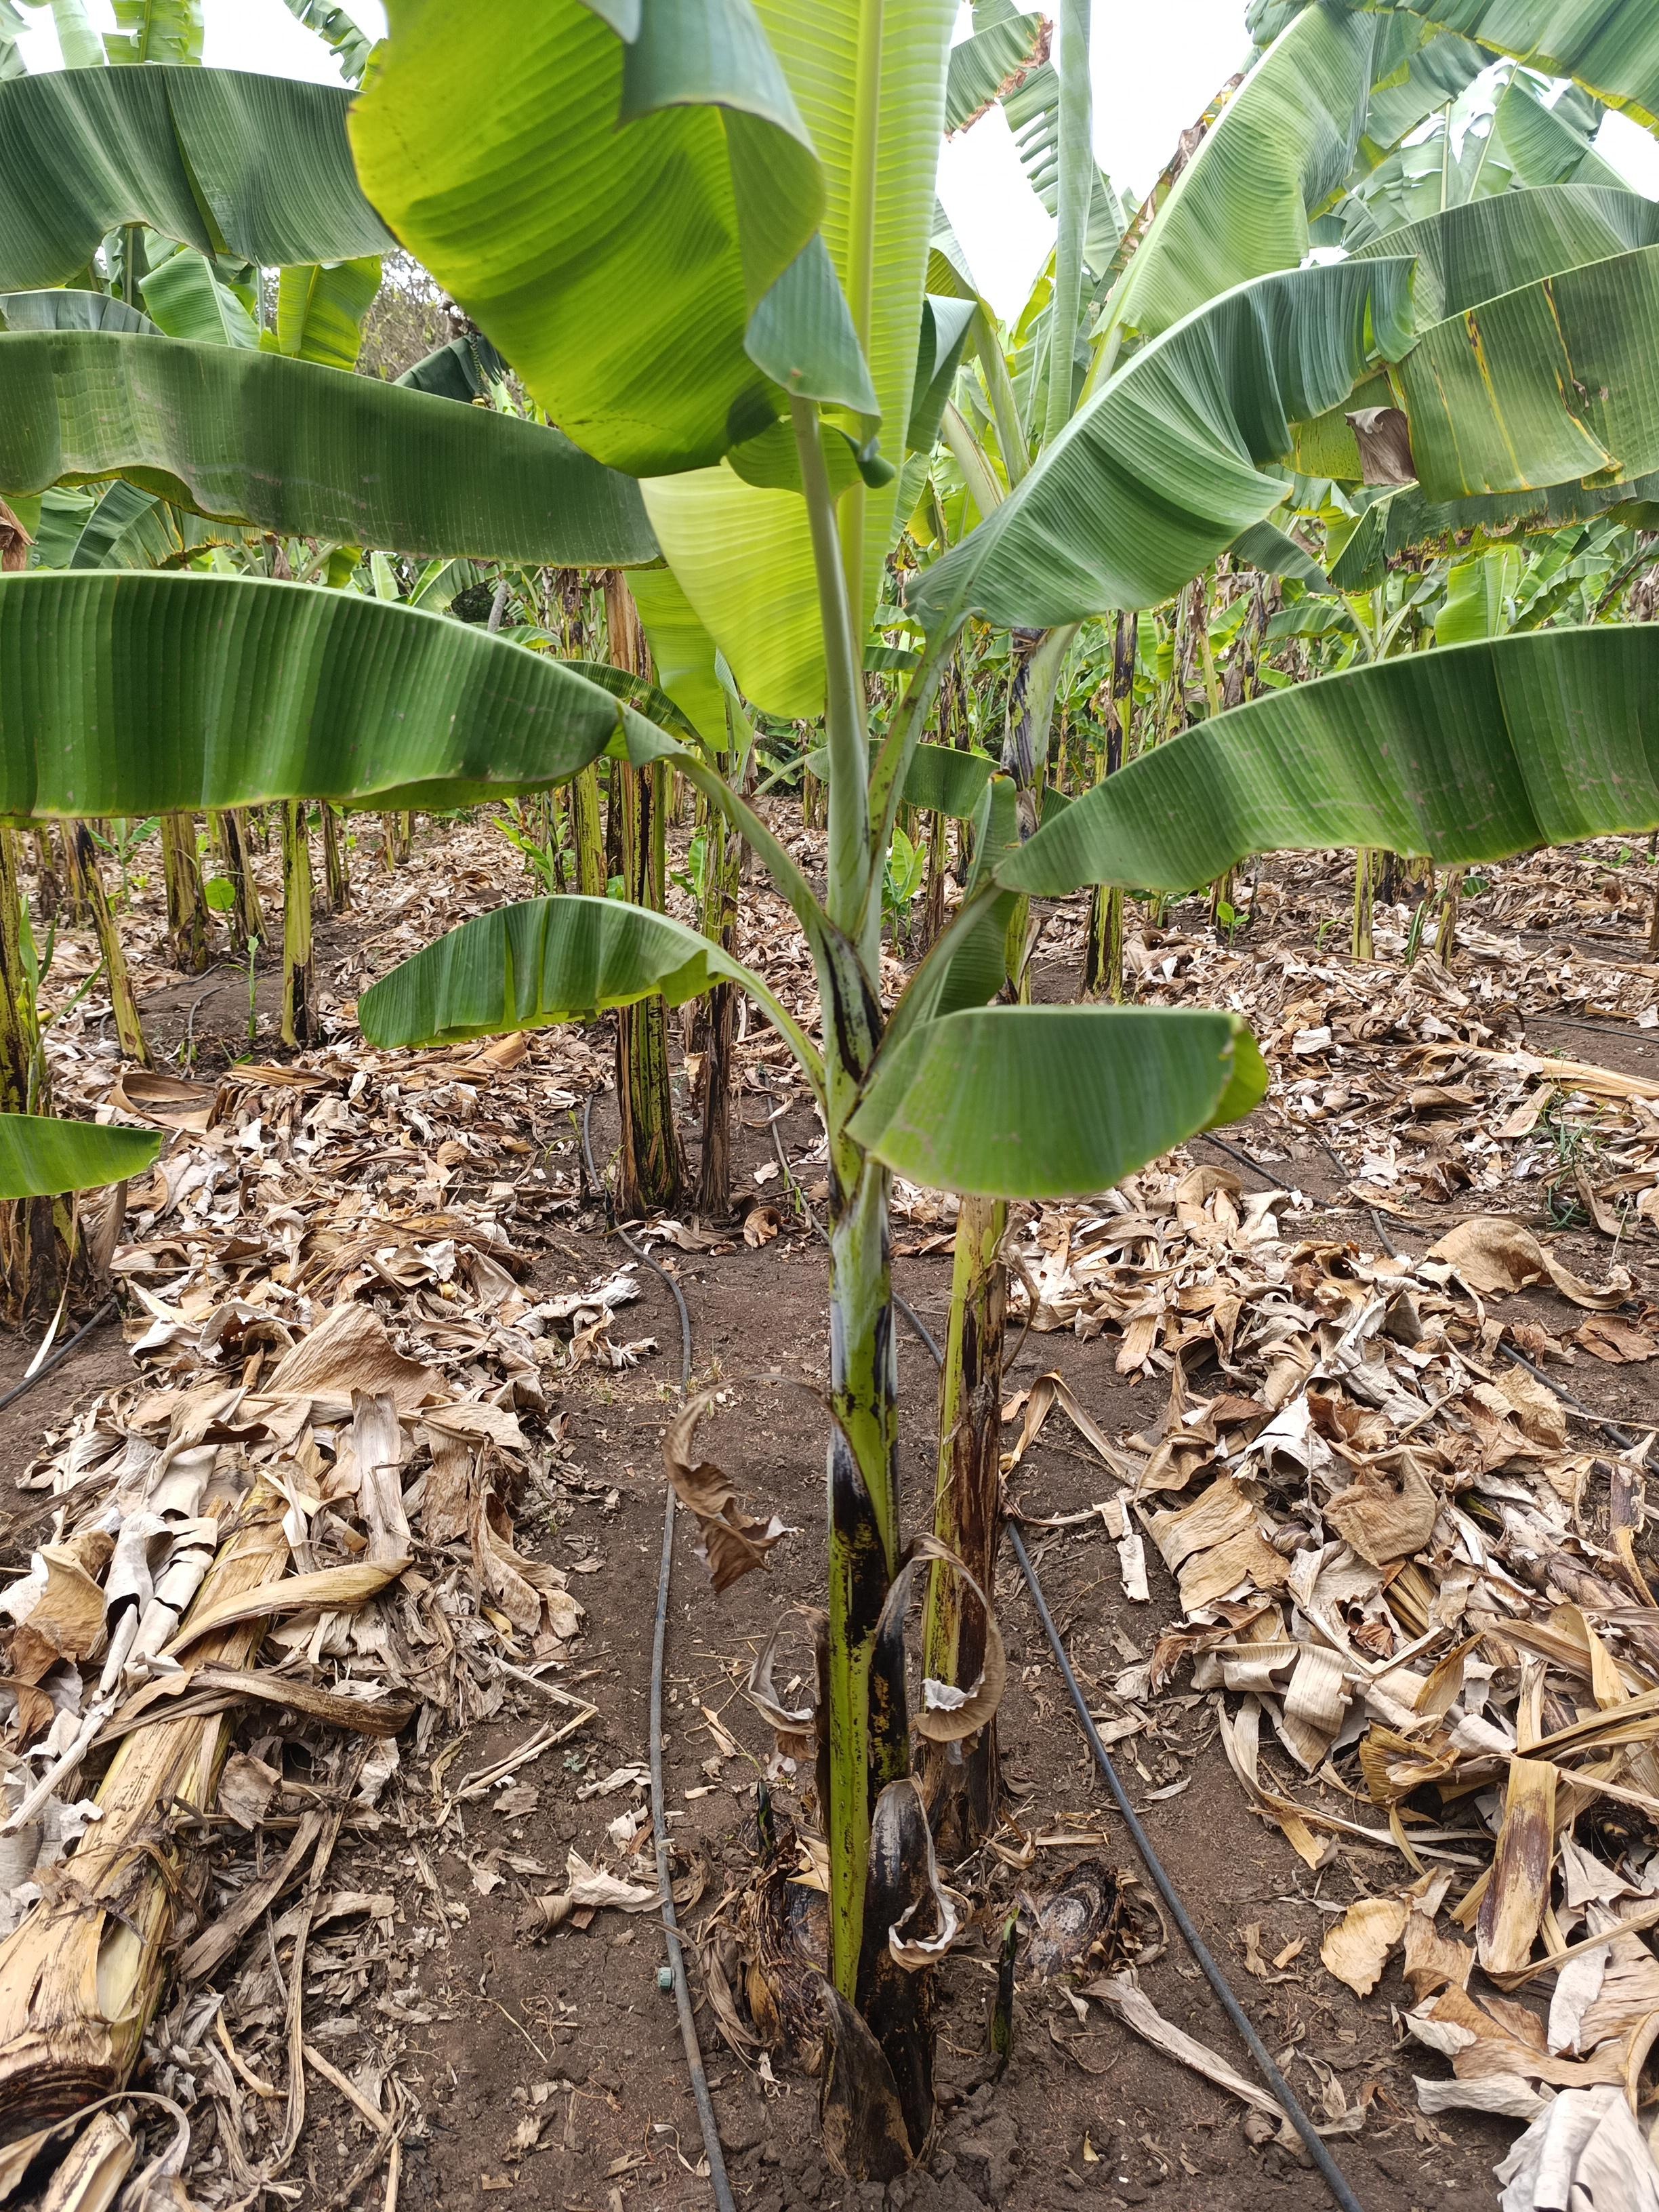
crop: banana
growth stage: vegetative
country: Tanzania
